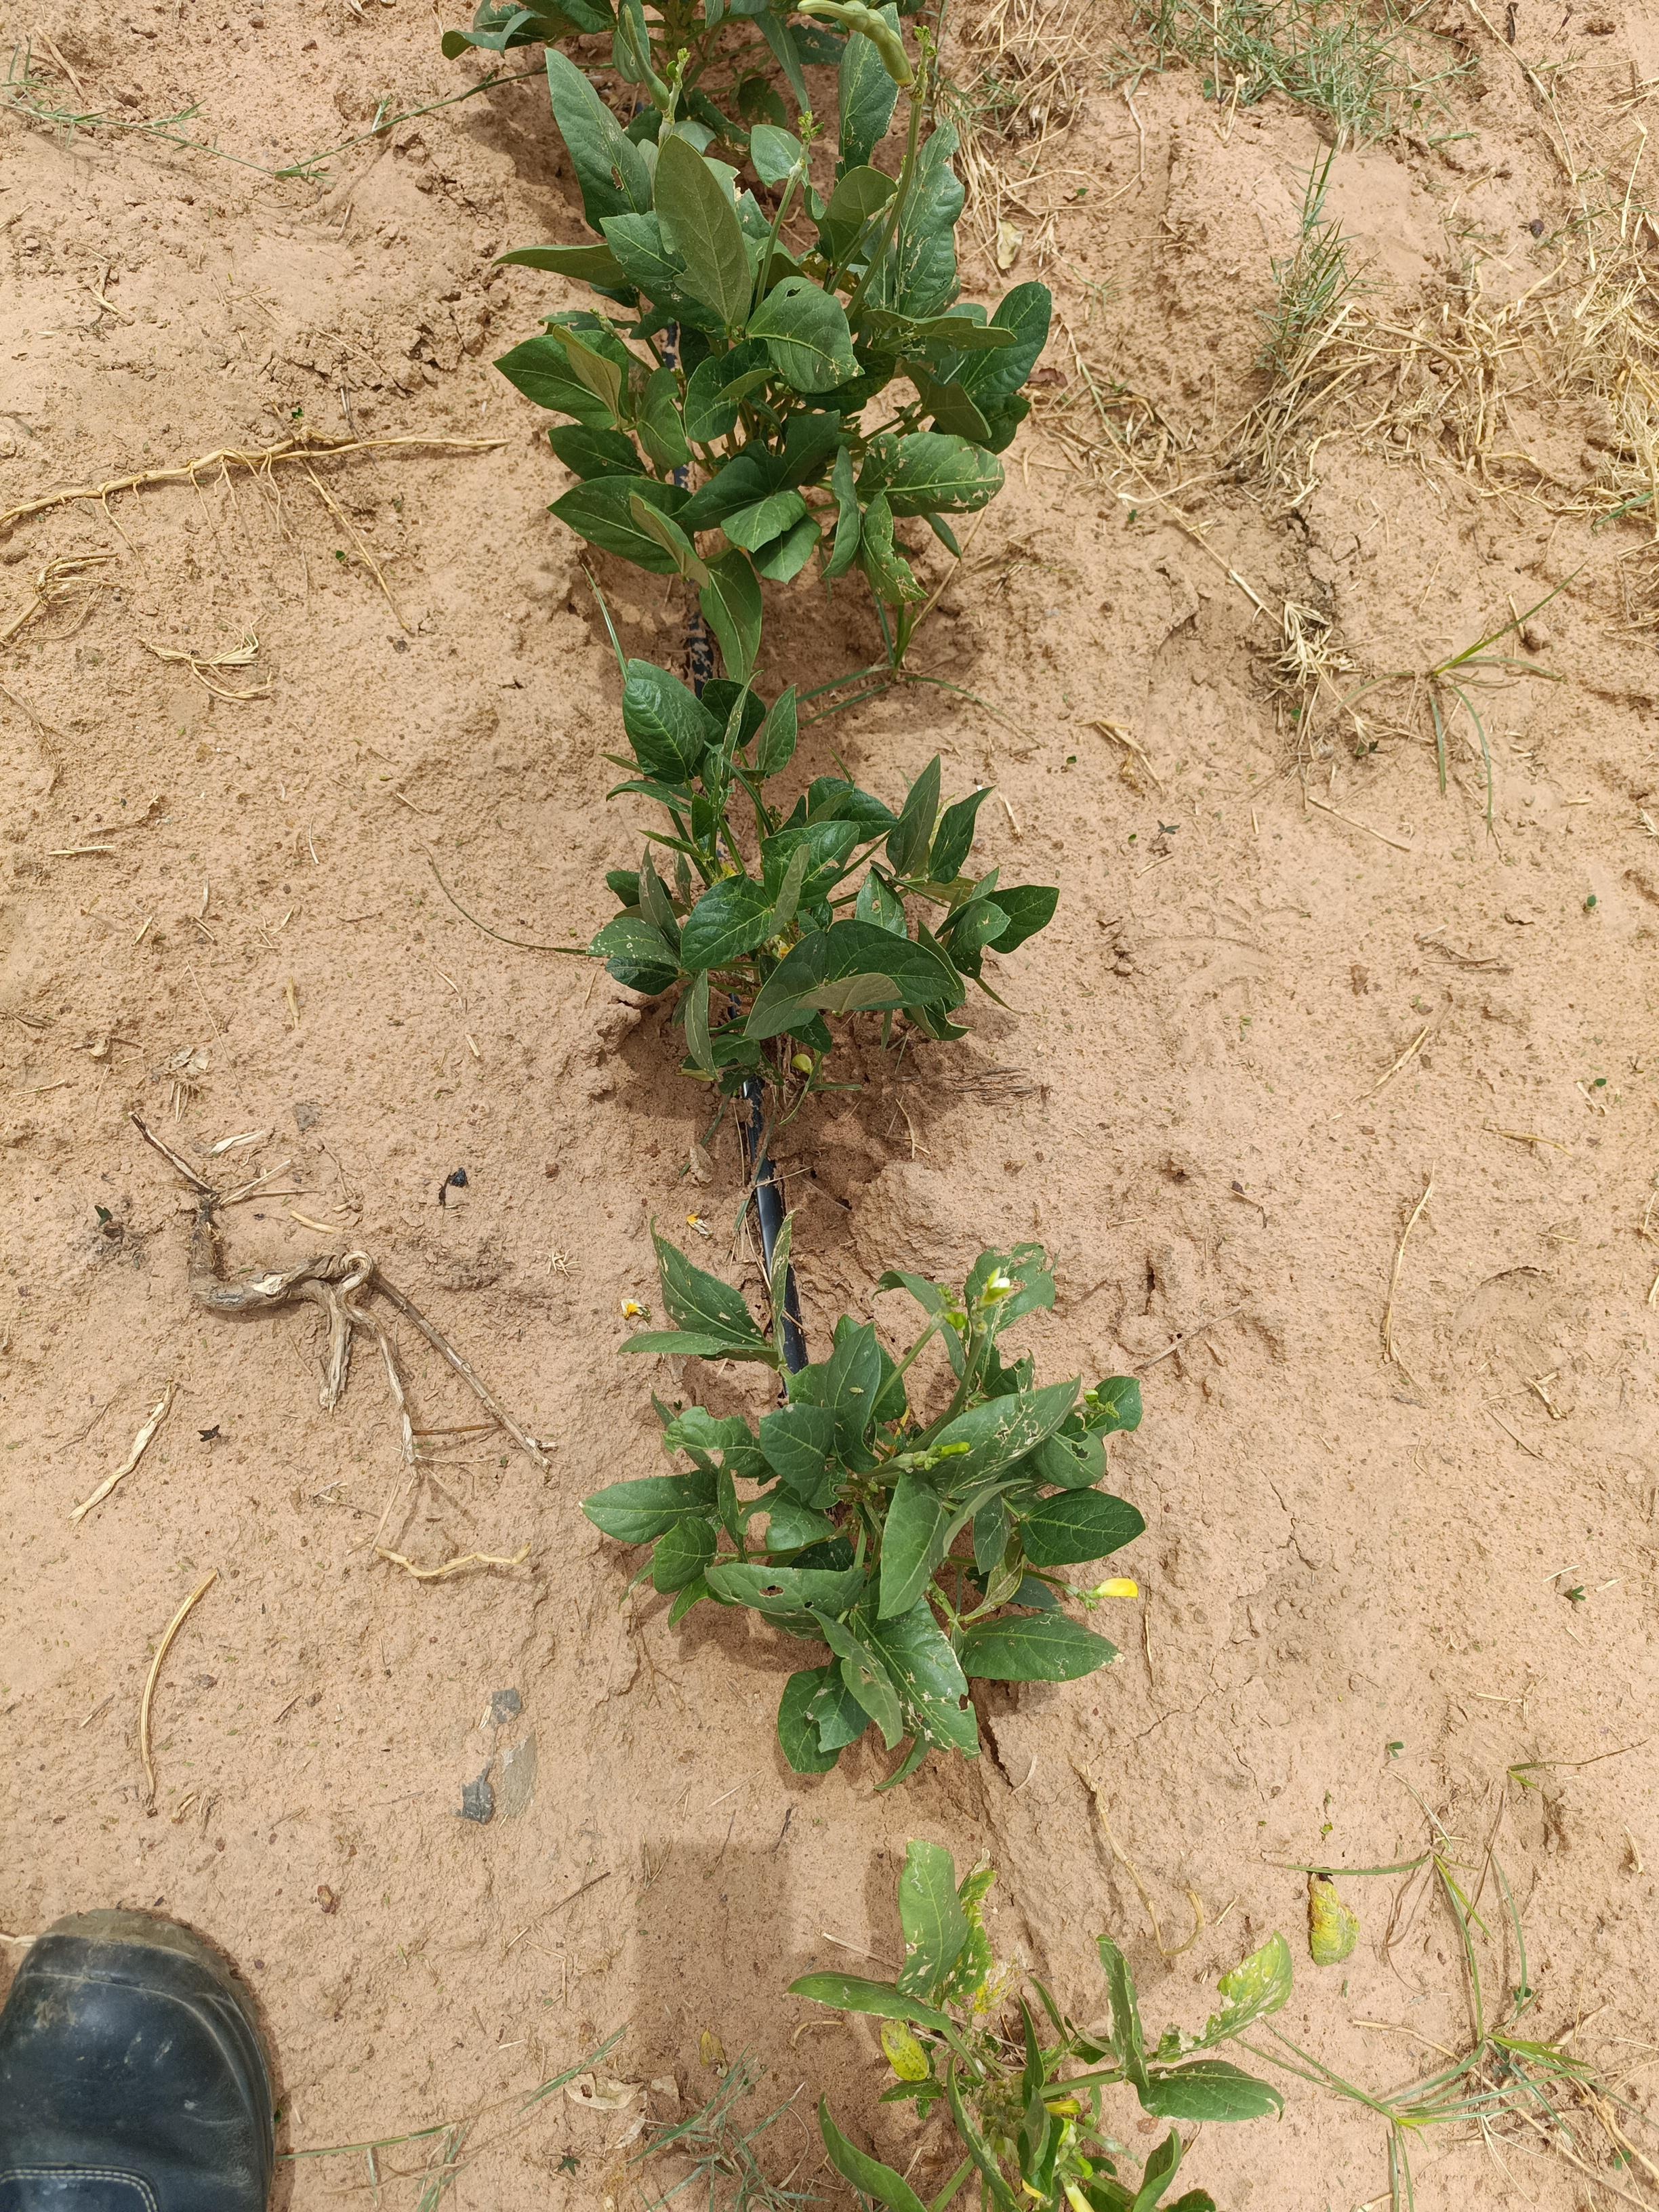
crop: cowpea
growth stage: flowering
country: Nigeria
